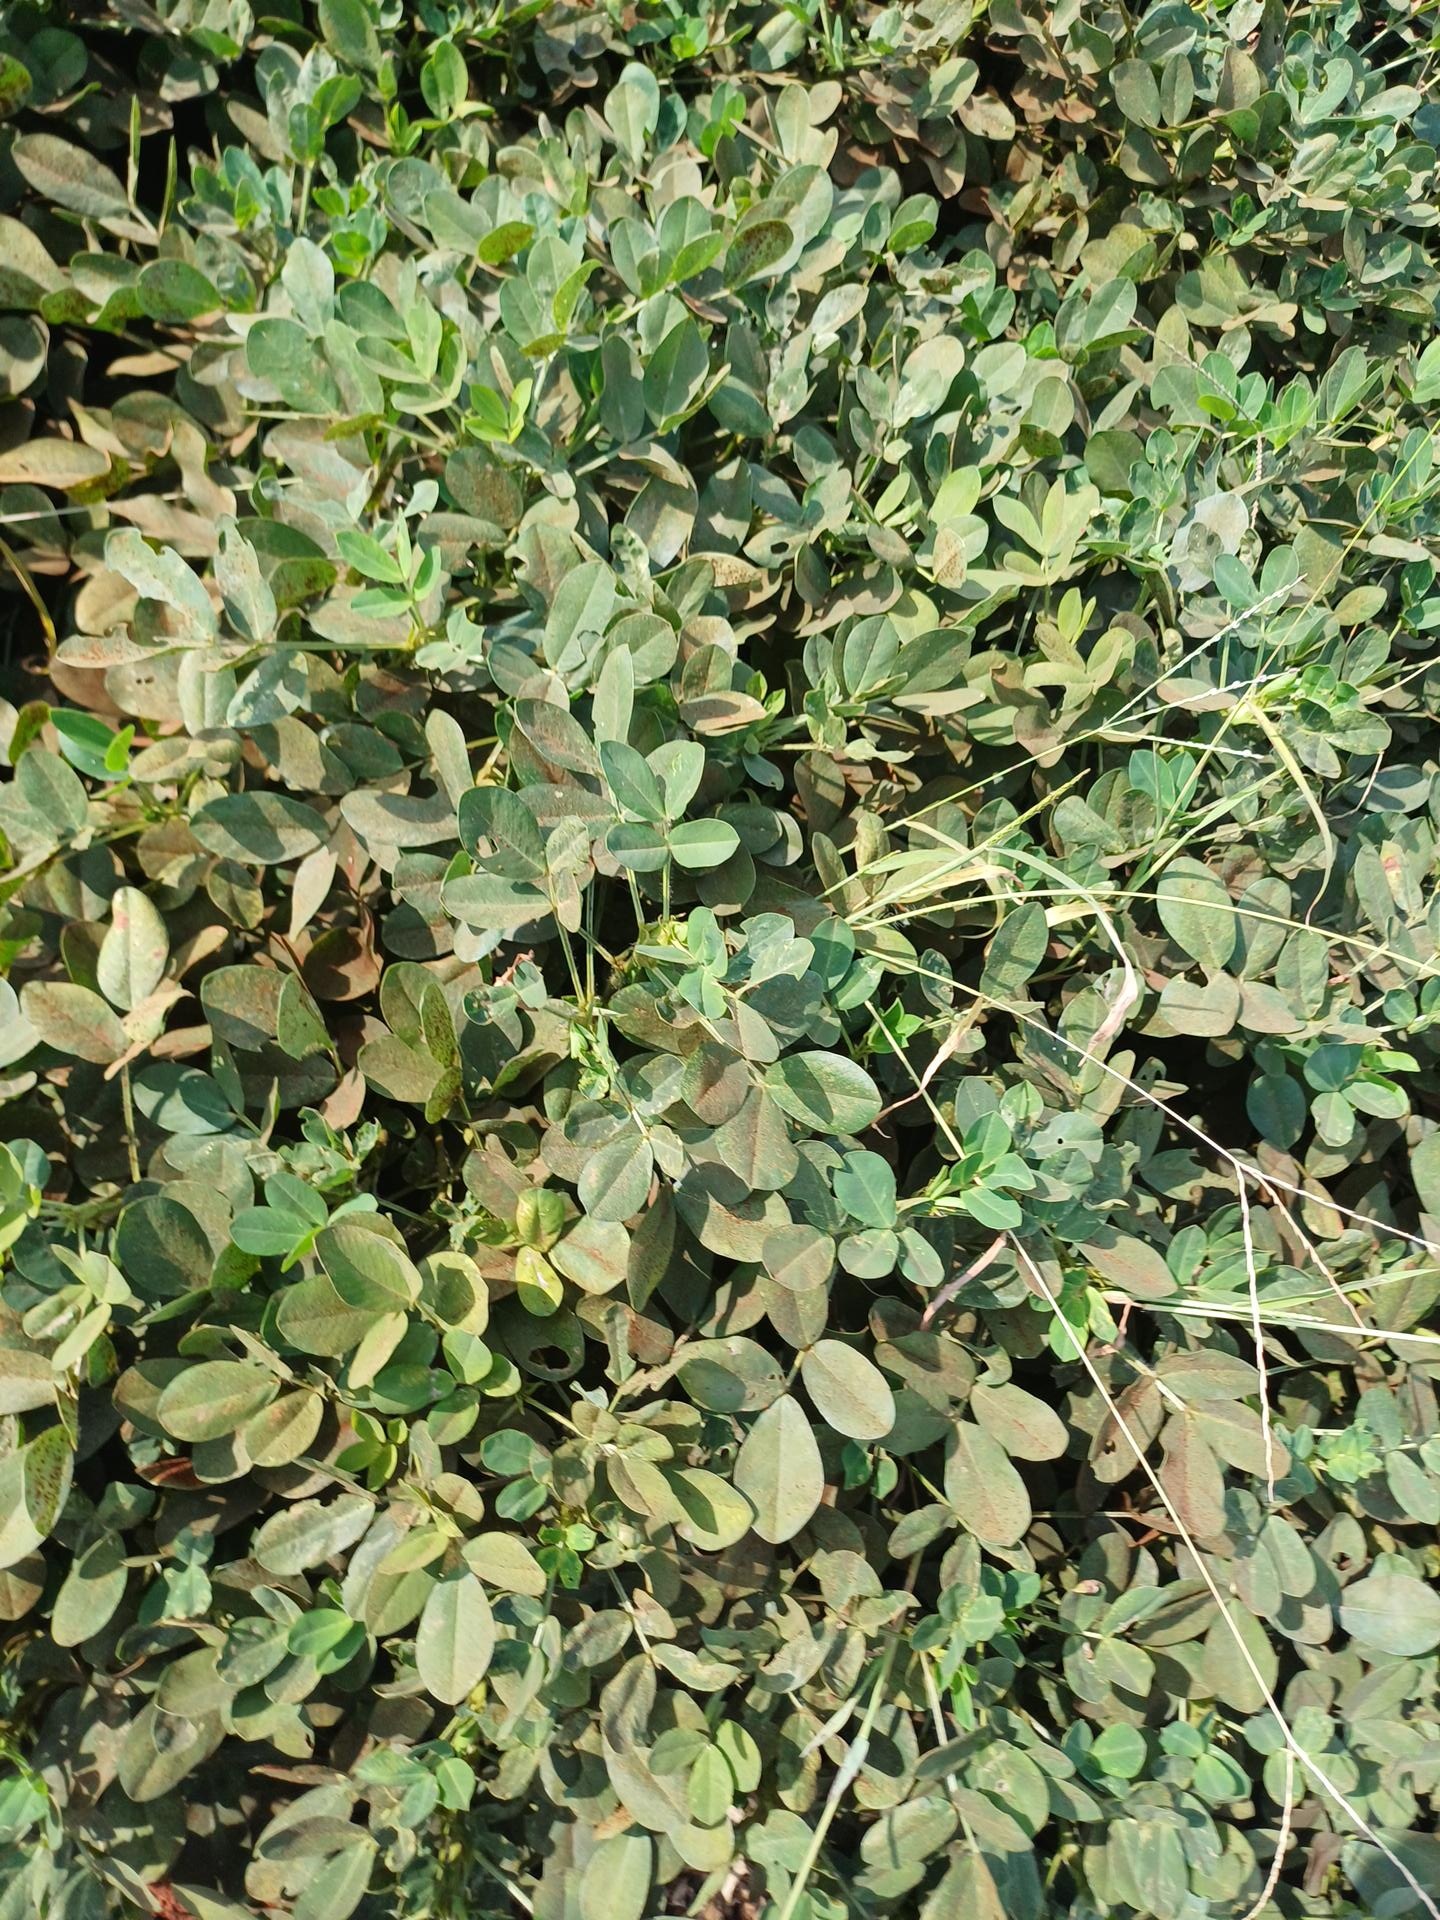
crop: groundnut
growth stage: maturity
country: Kenya
